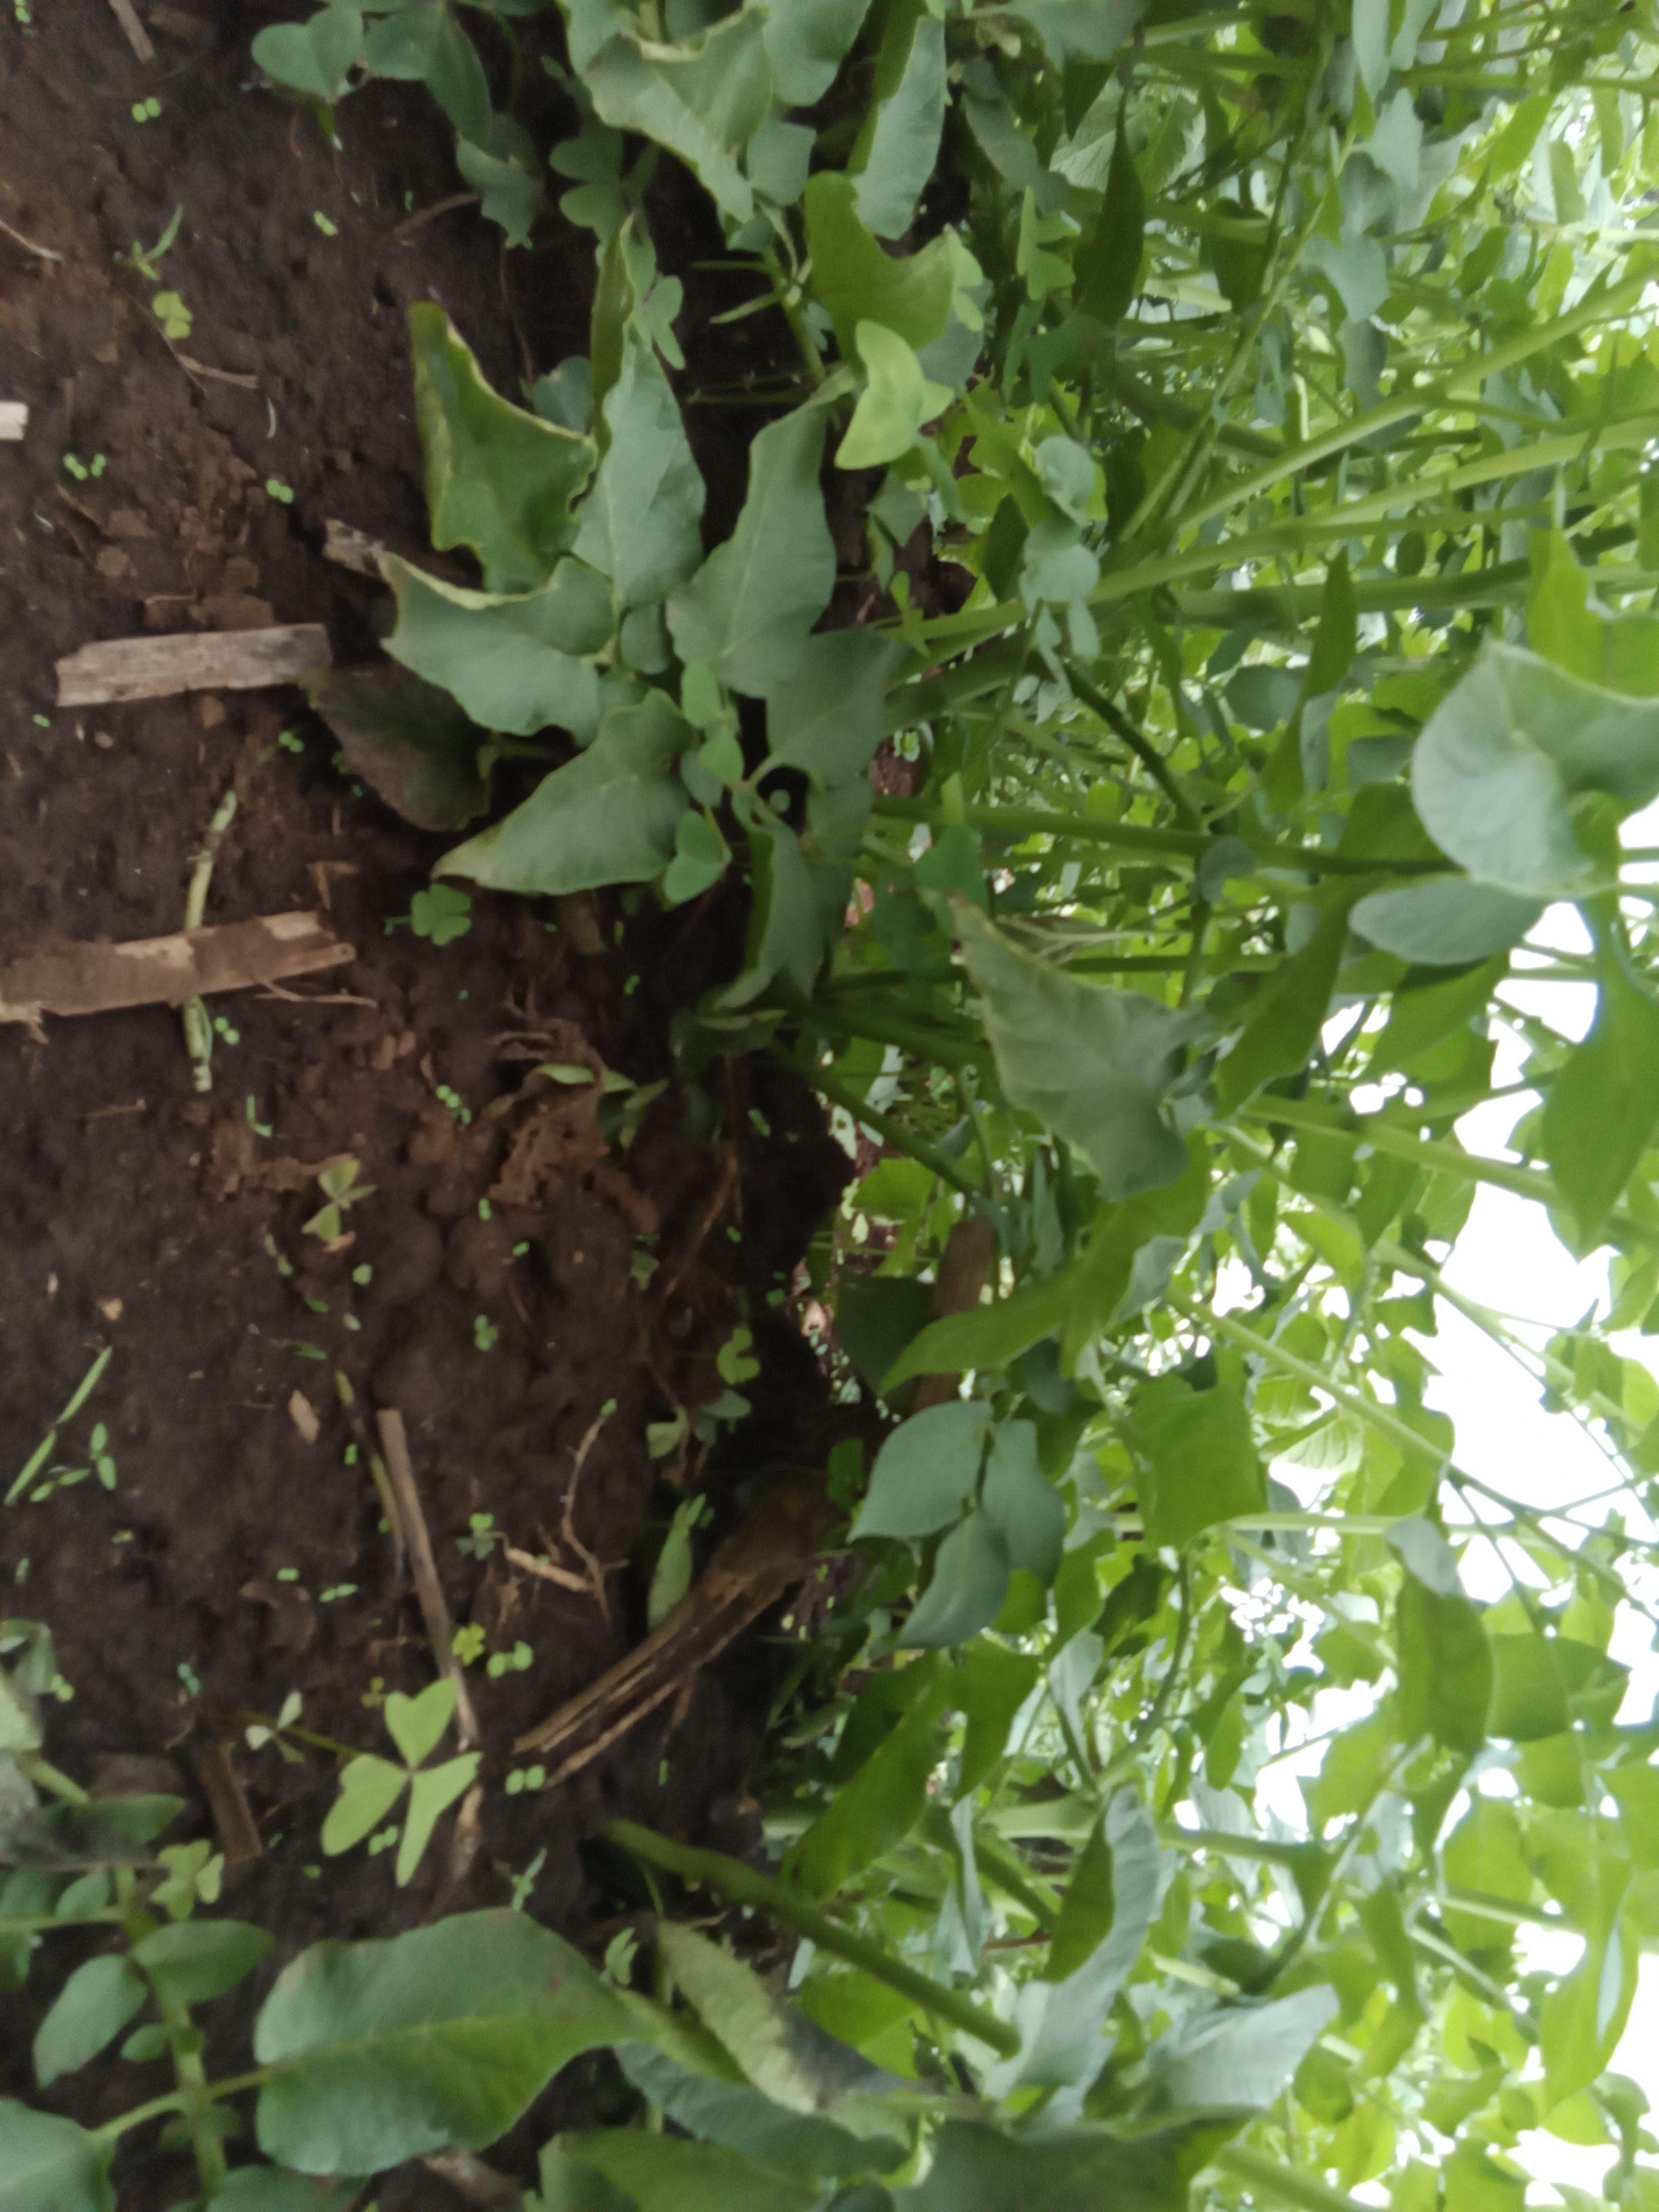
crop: potato
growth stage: vegetative
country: Kenya
